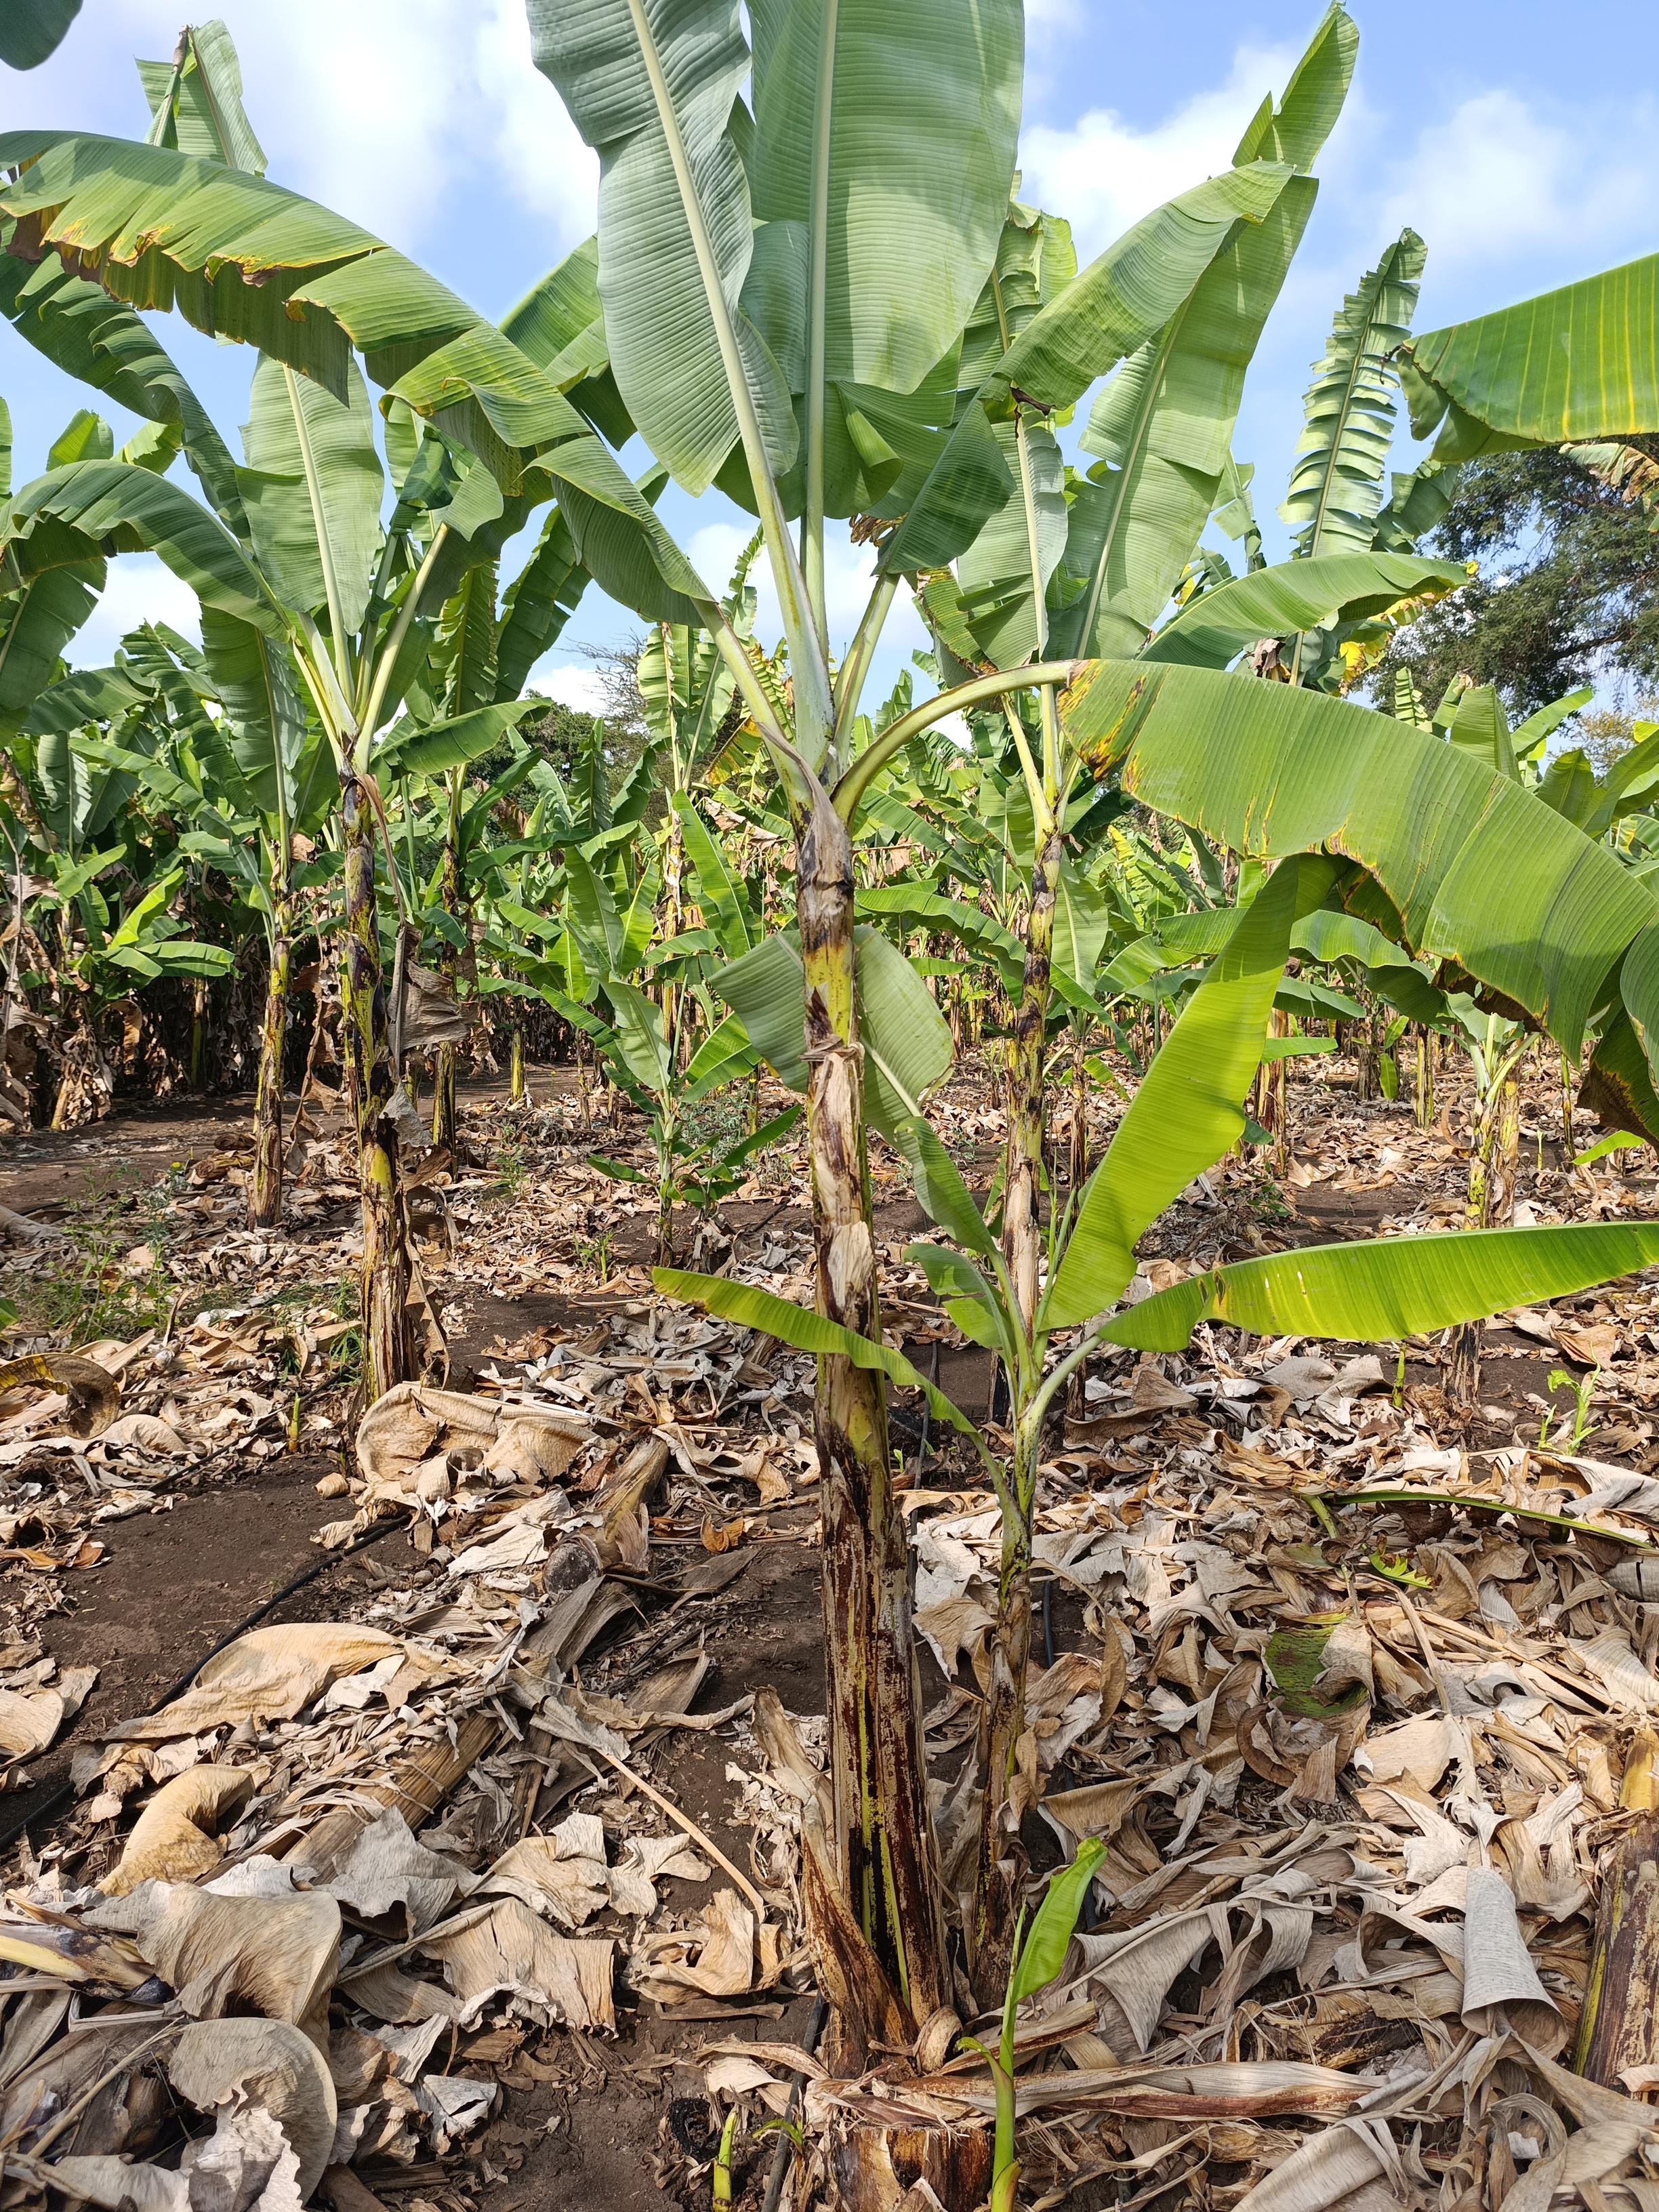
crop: banana
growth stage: vegetative
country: Tanzania
